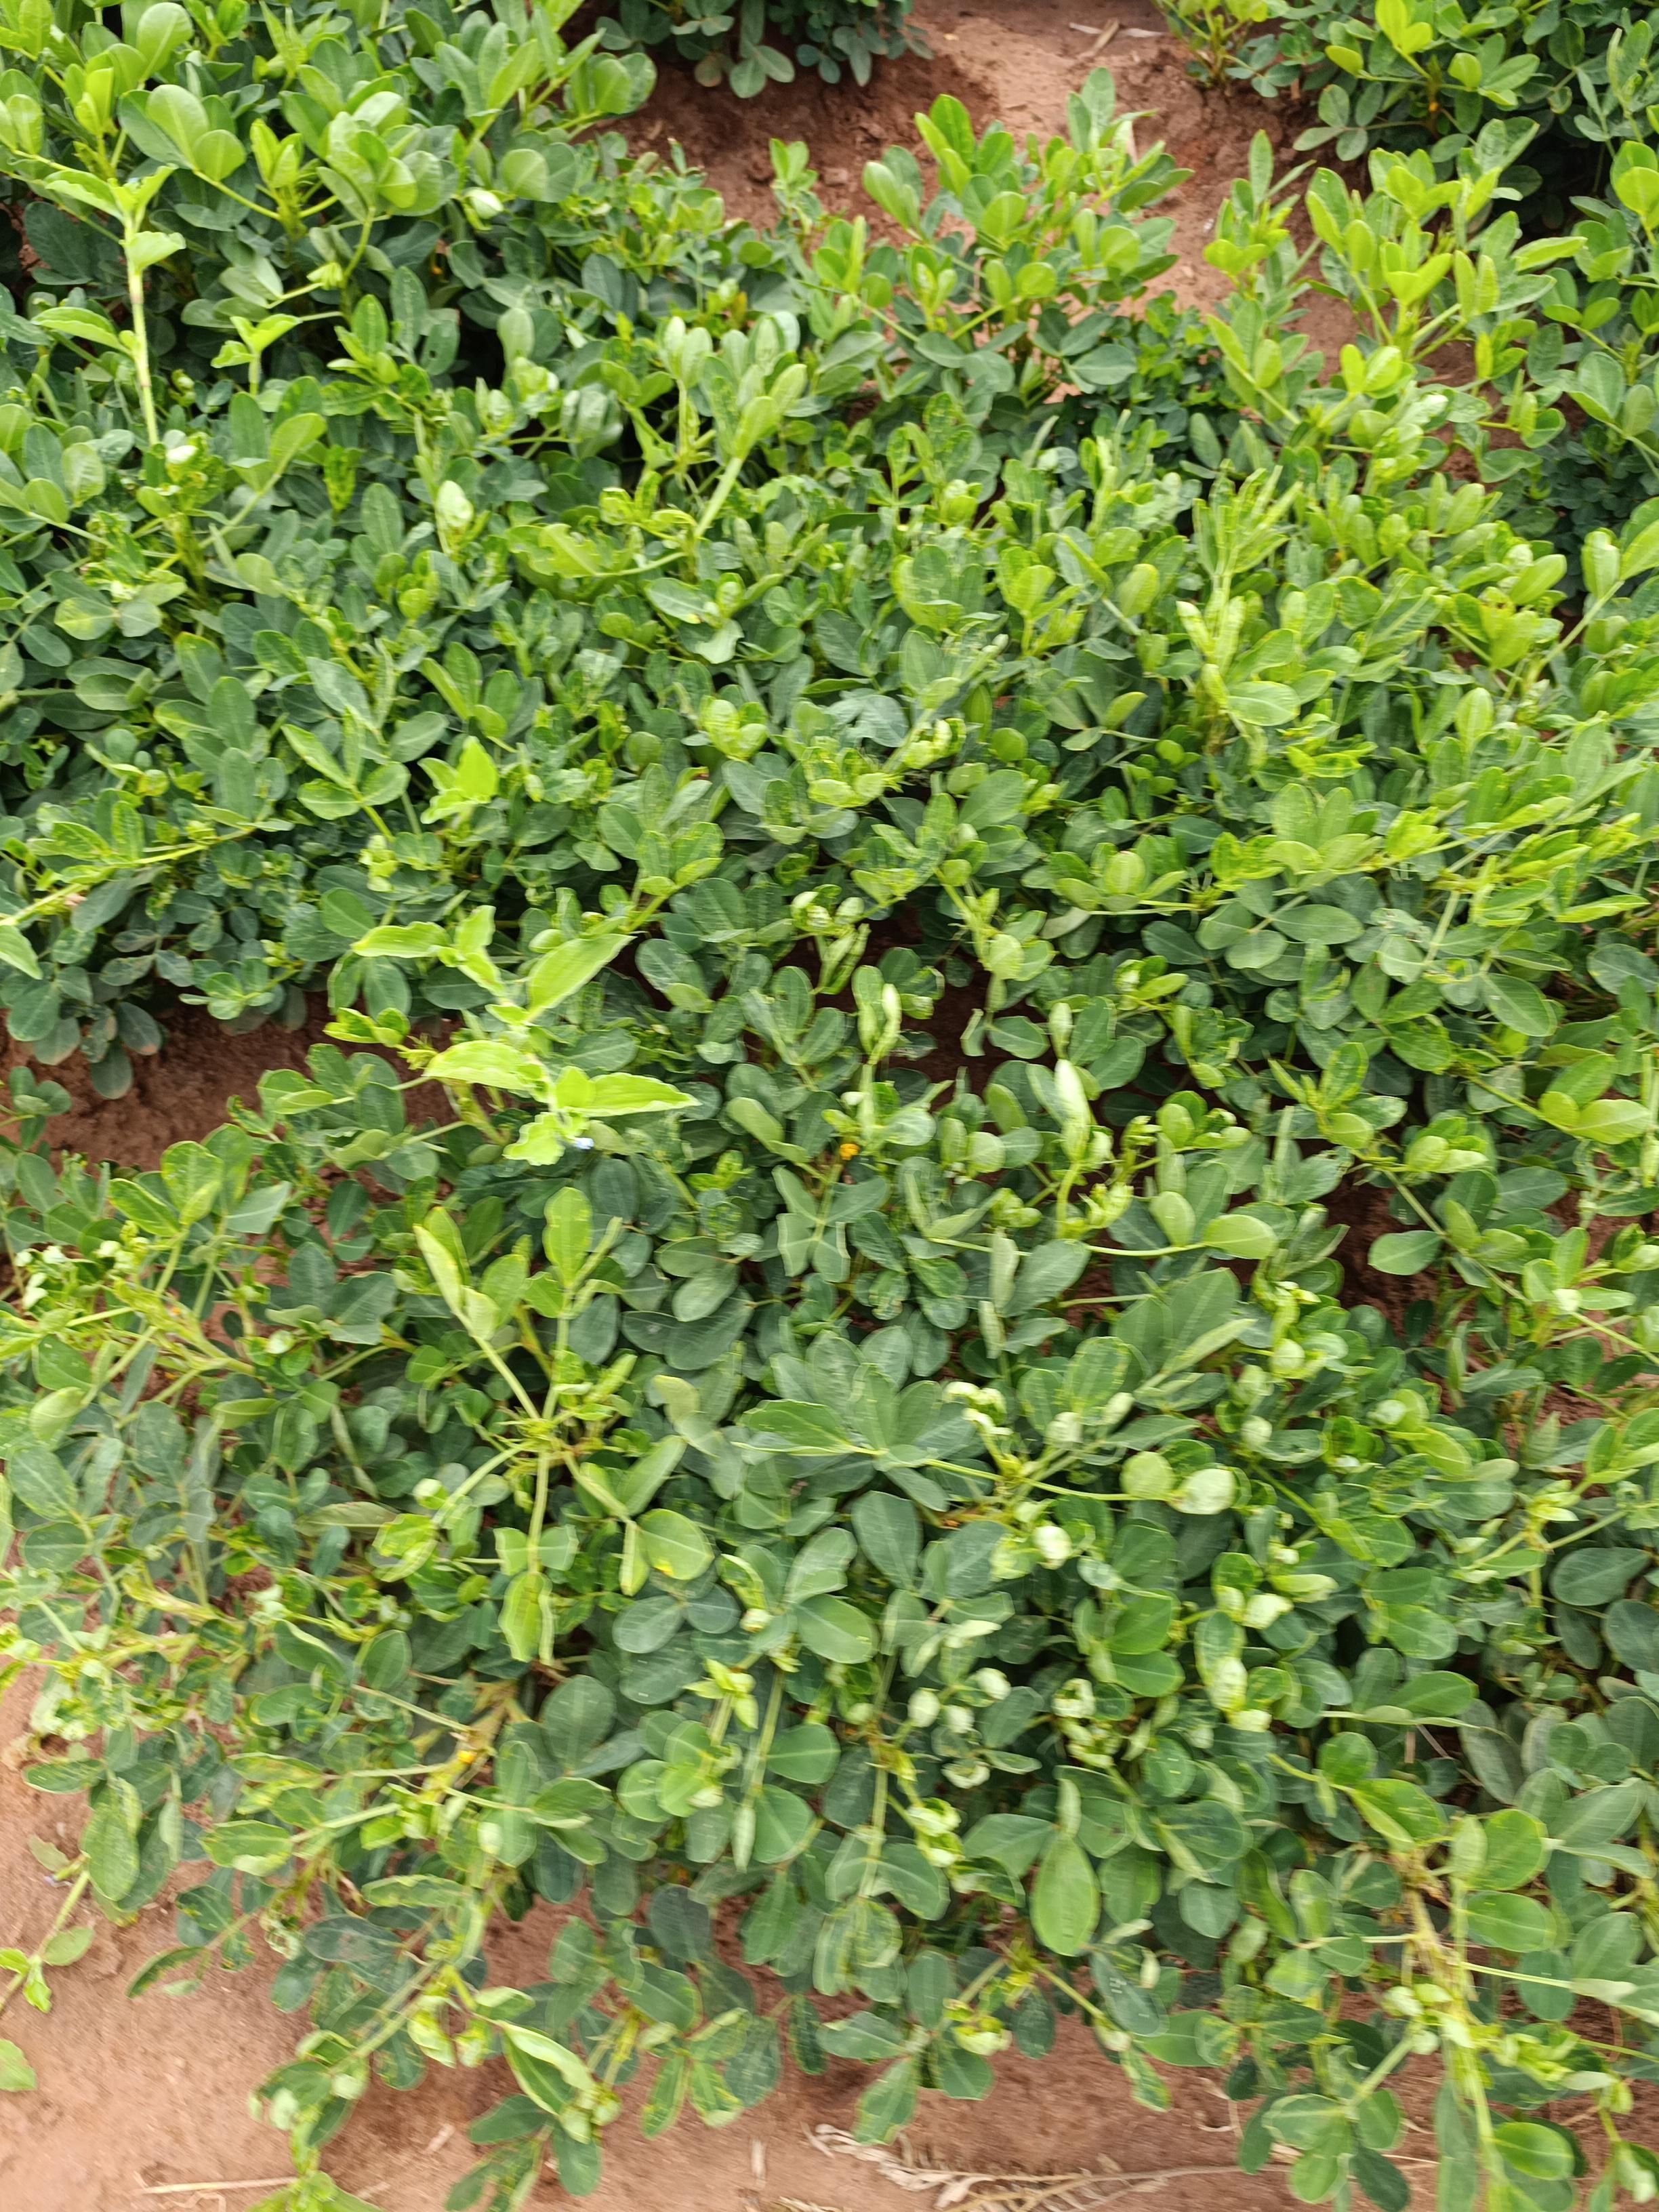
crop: groundnut
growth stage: pegging
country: Kenya
